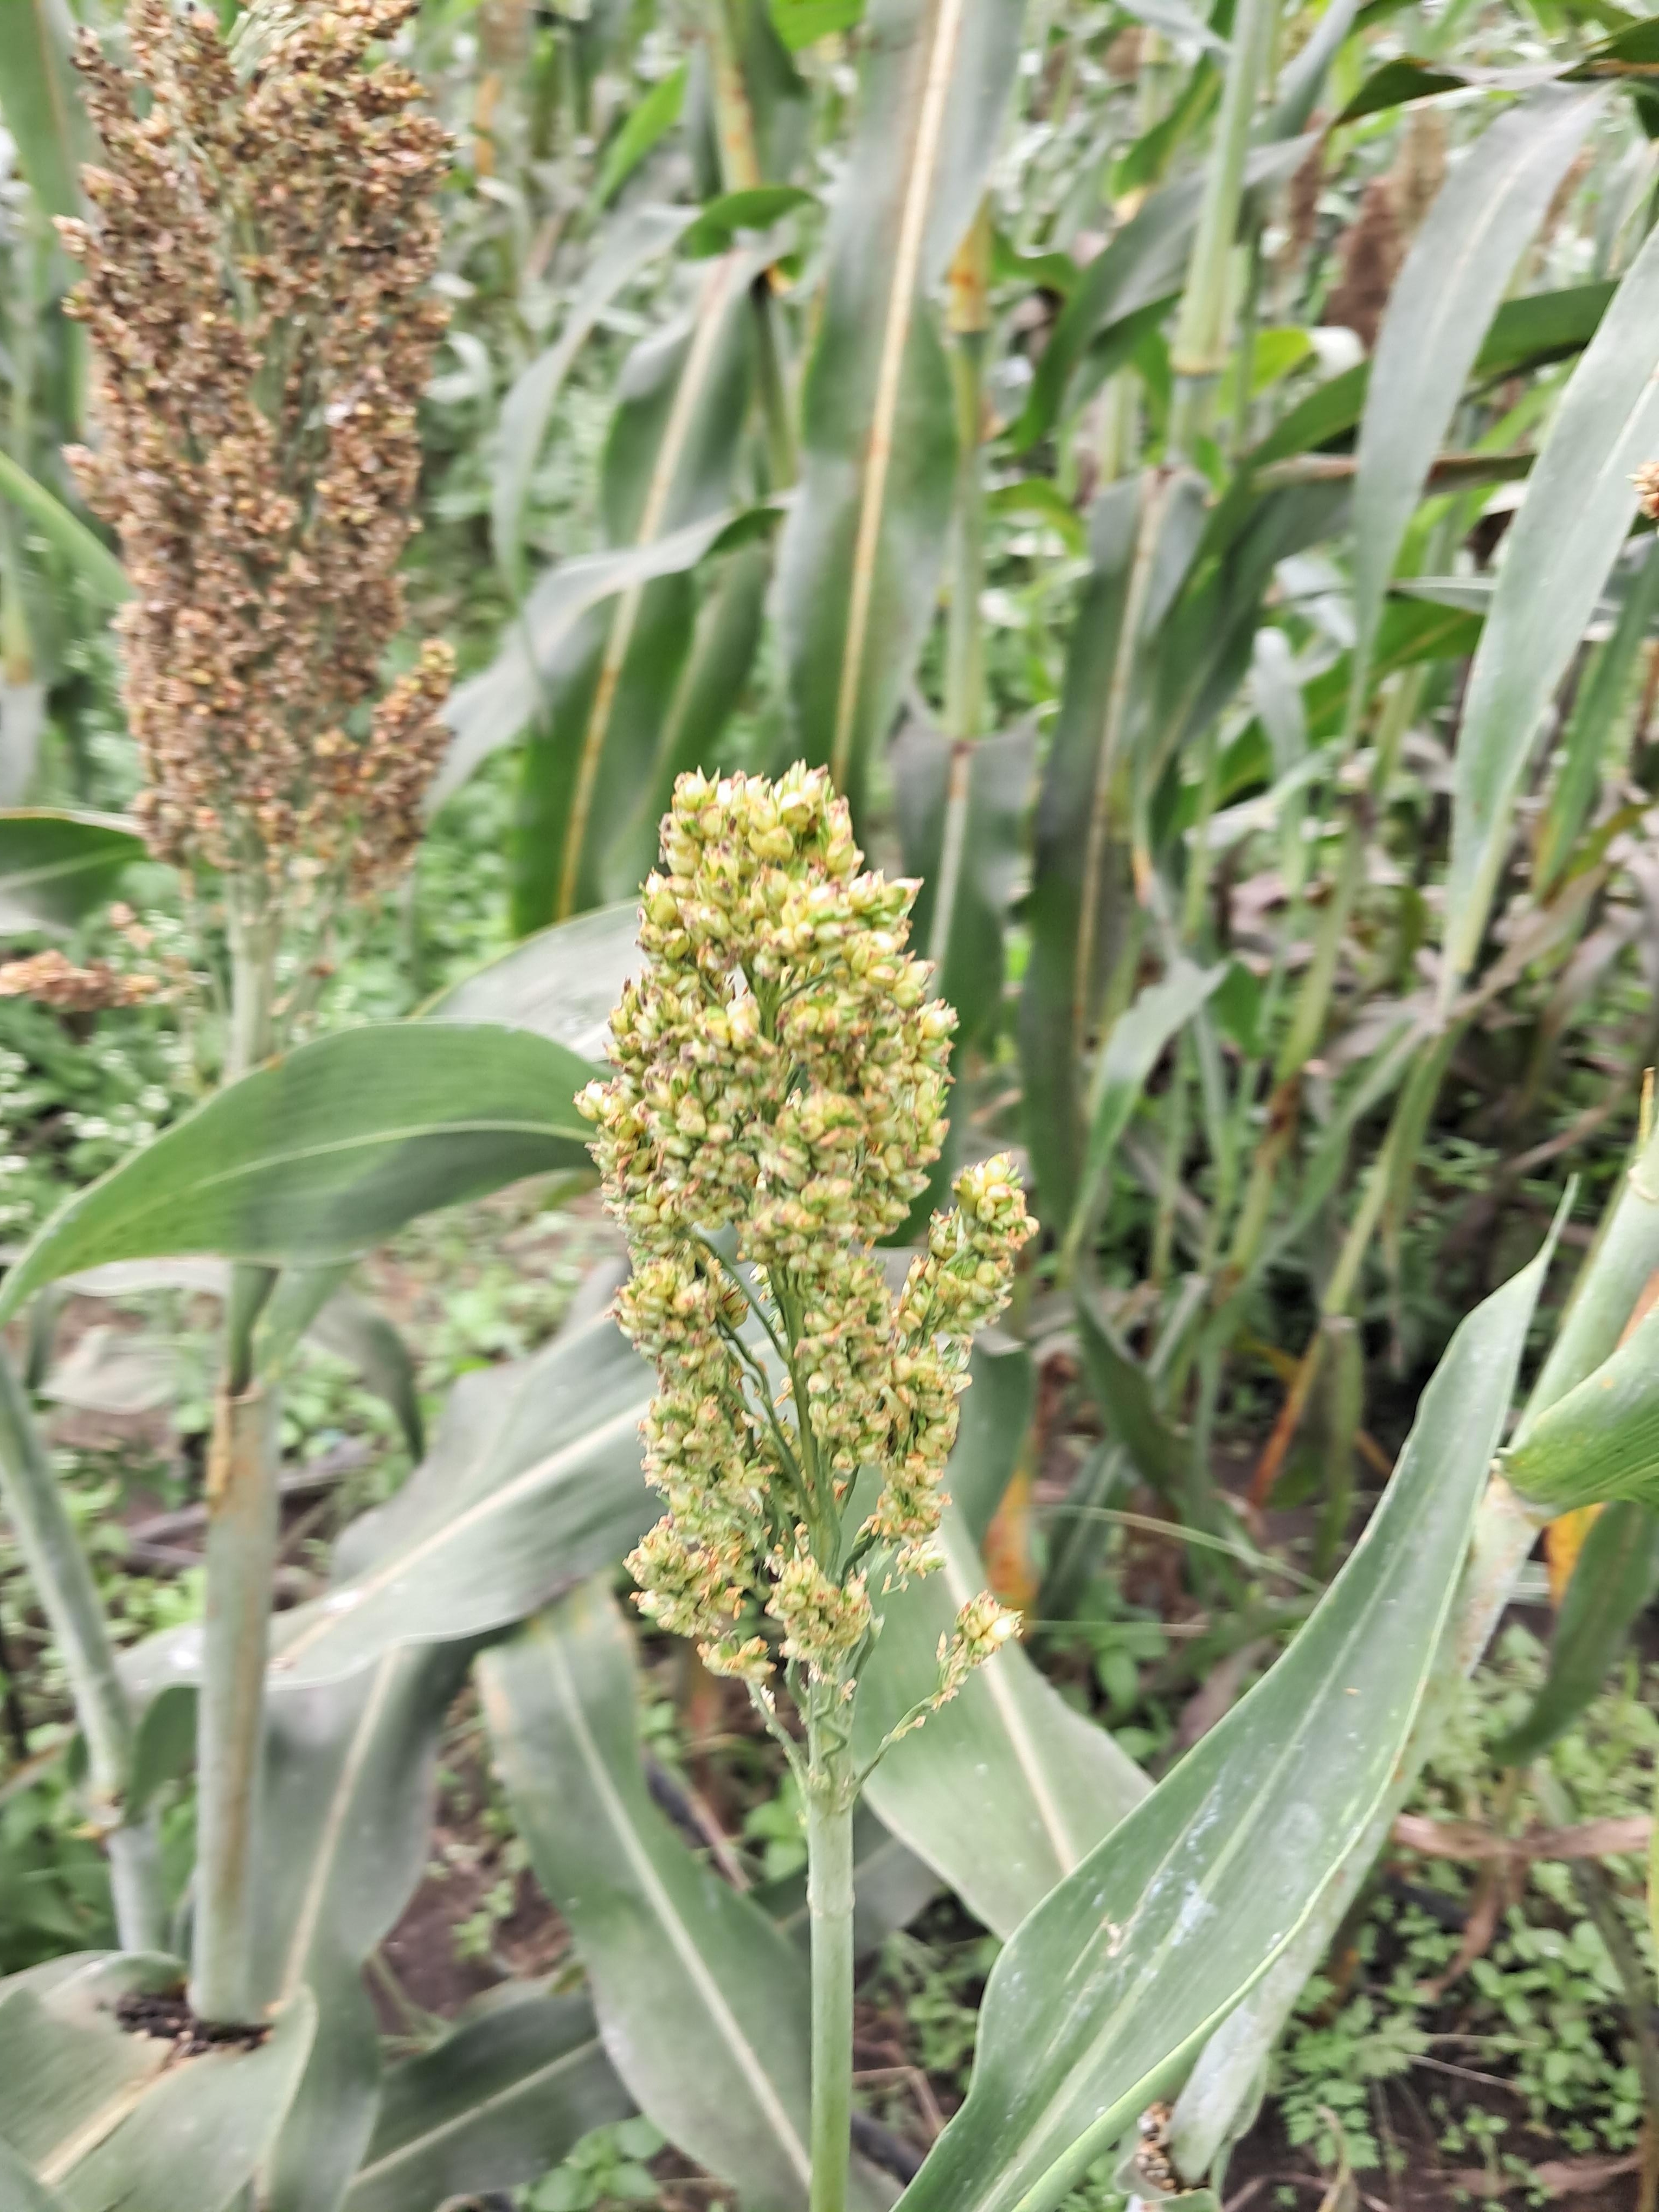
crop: sorghum
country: Tanzania
